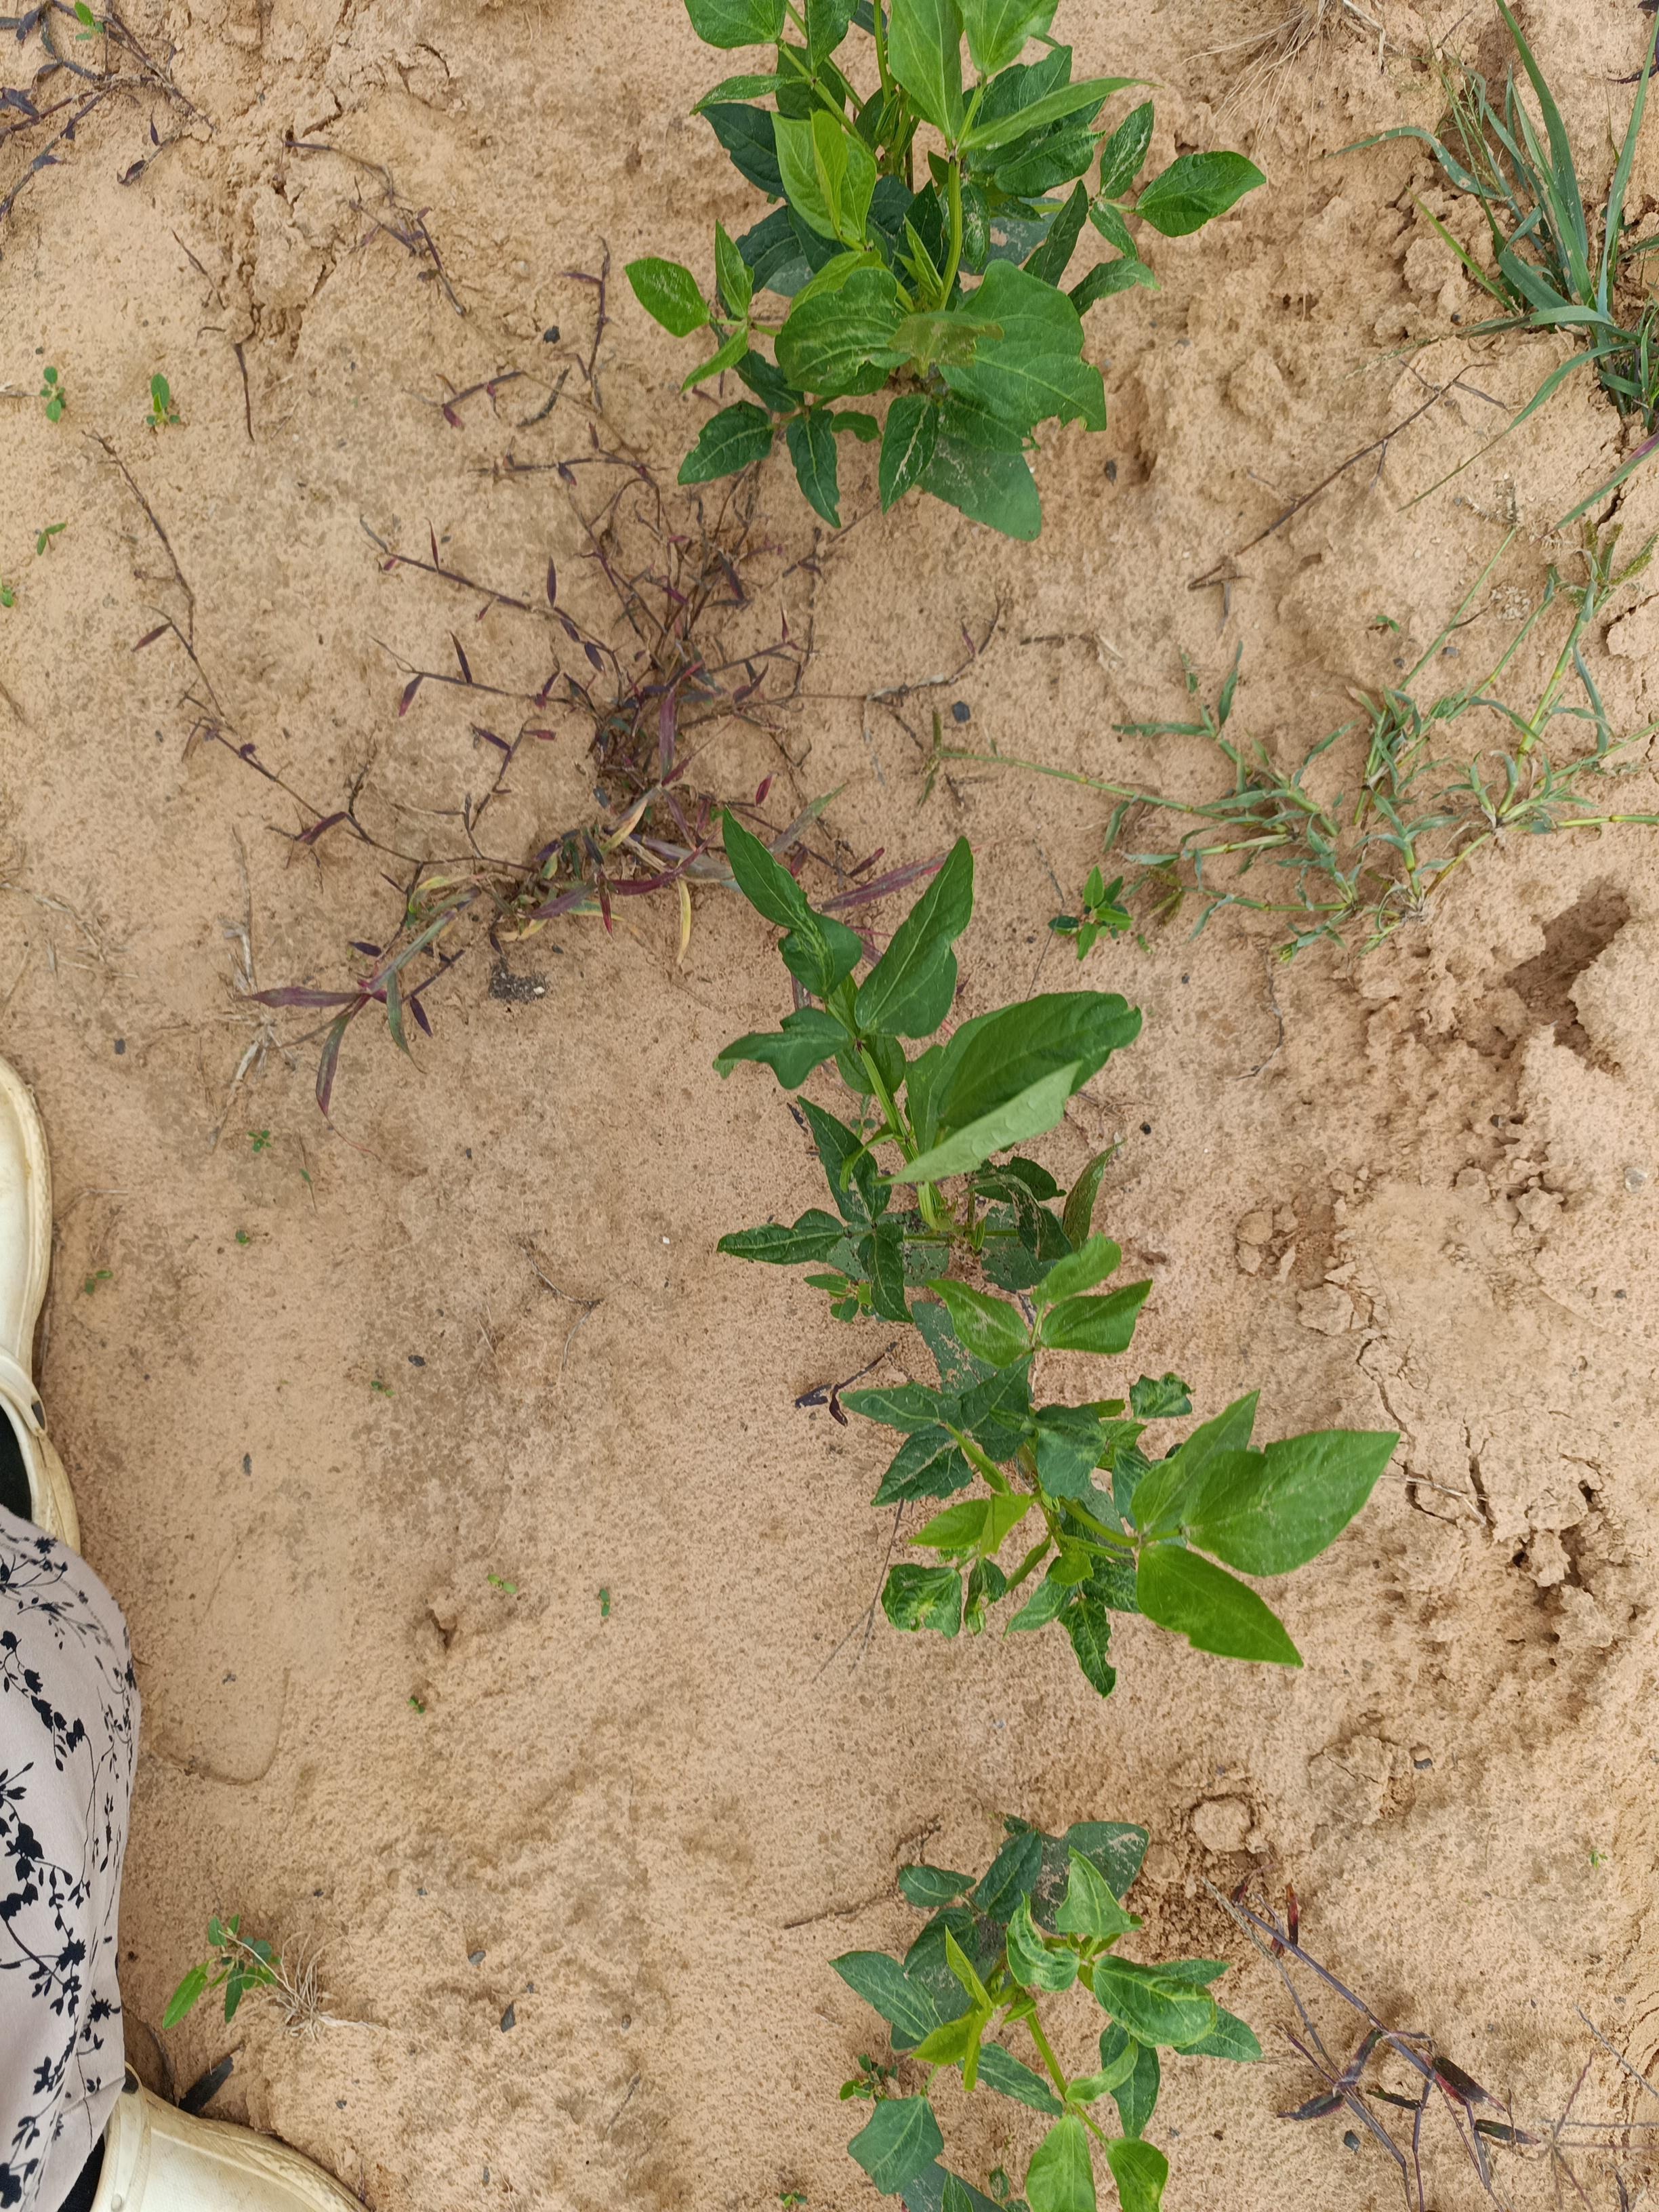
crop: cowpea
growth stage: emergence
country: Nigeria
